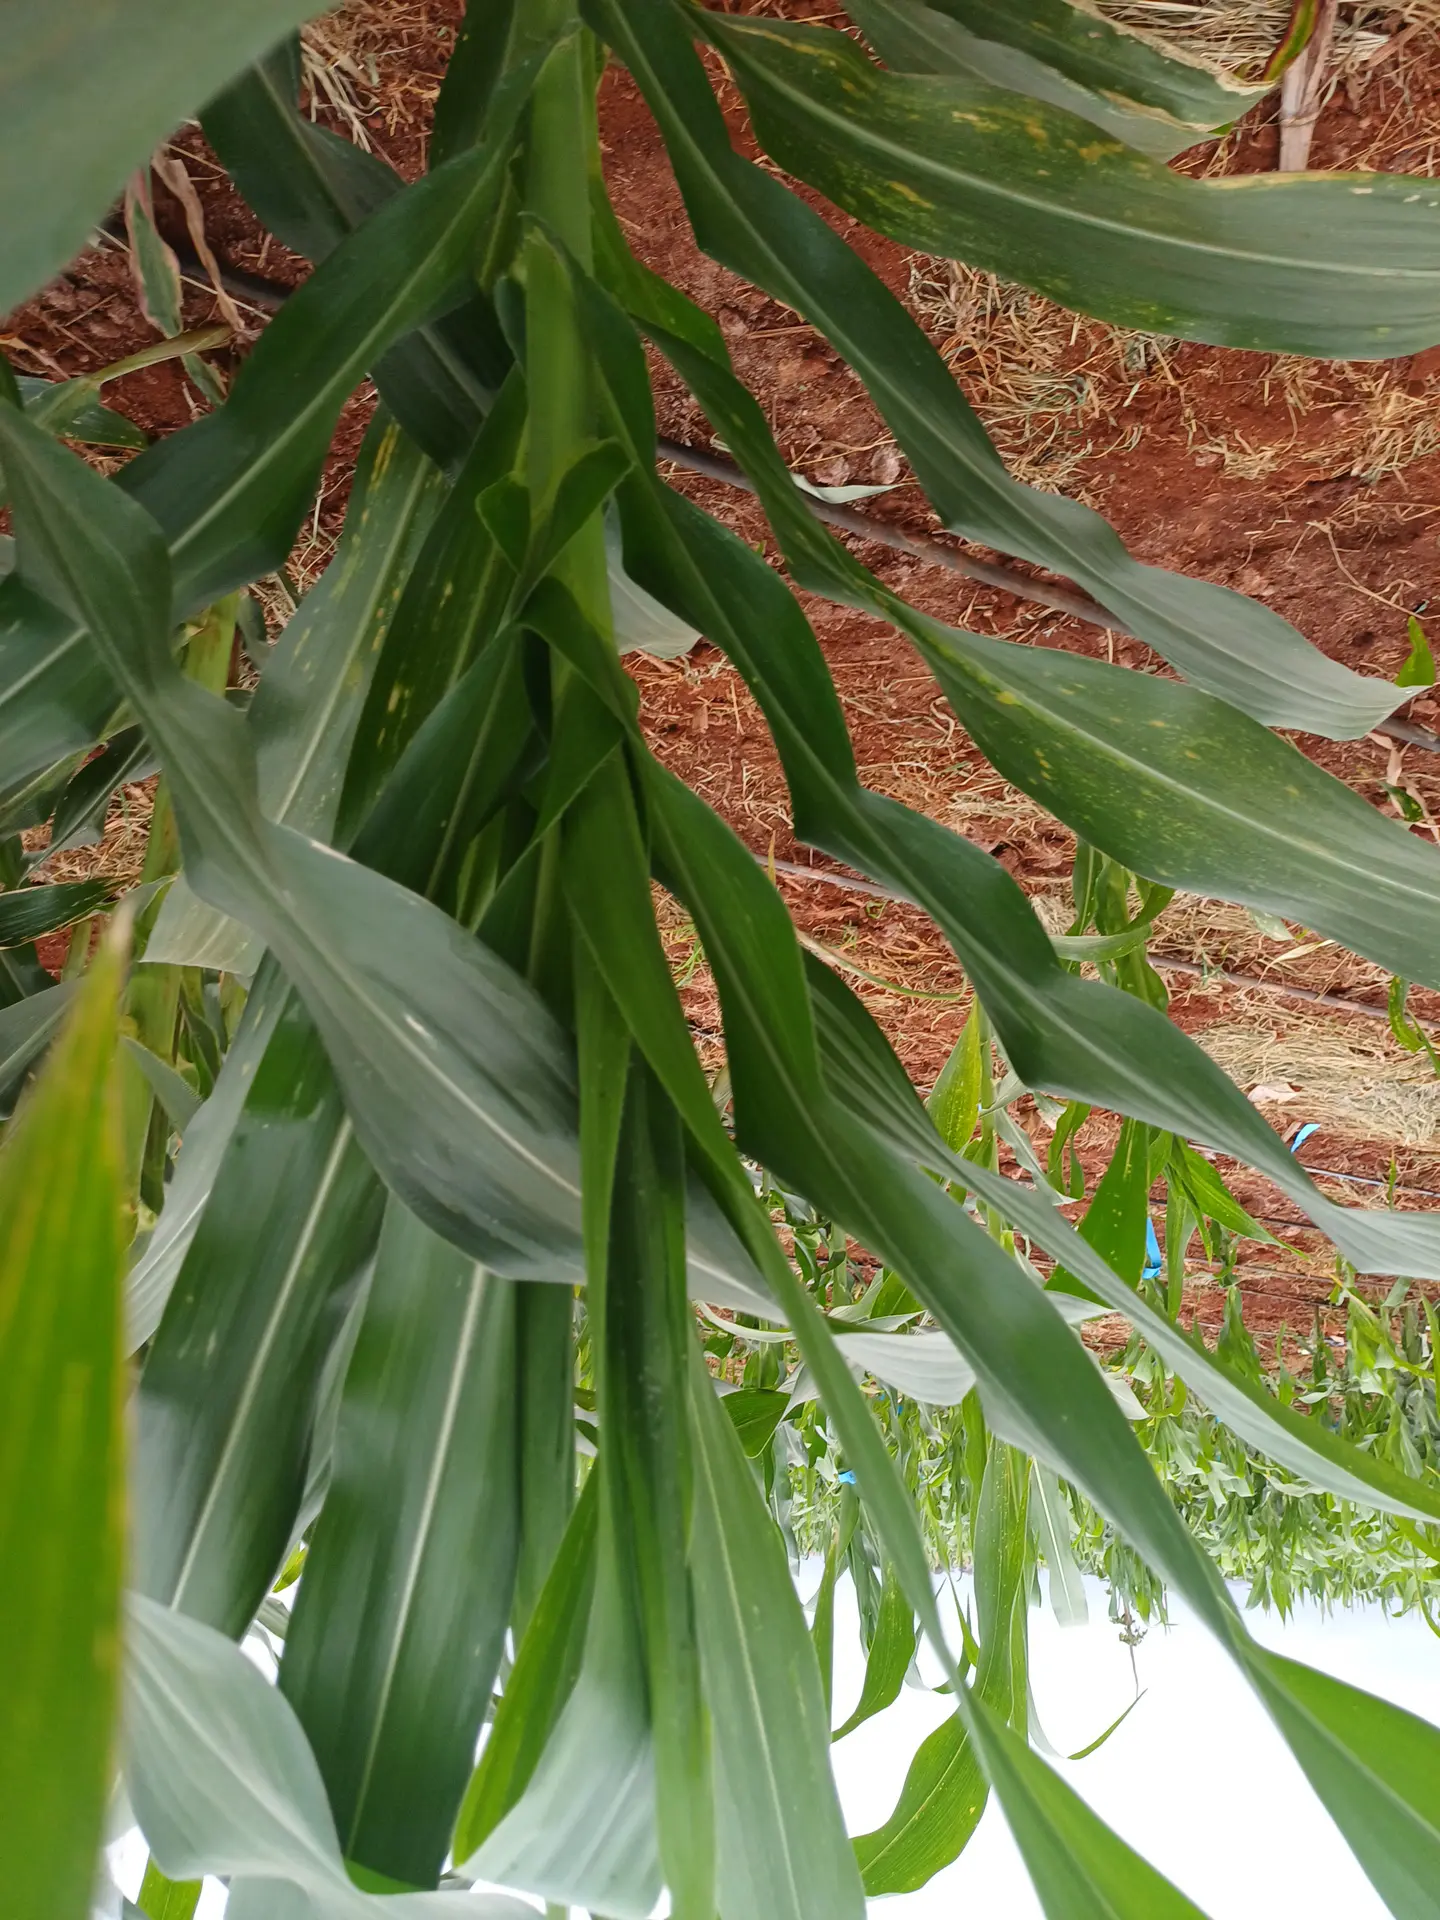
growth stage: vegetative
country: Kenya
